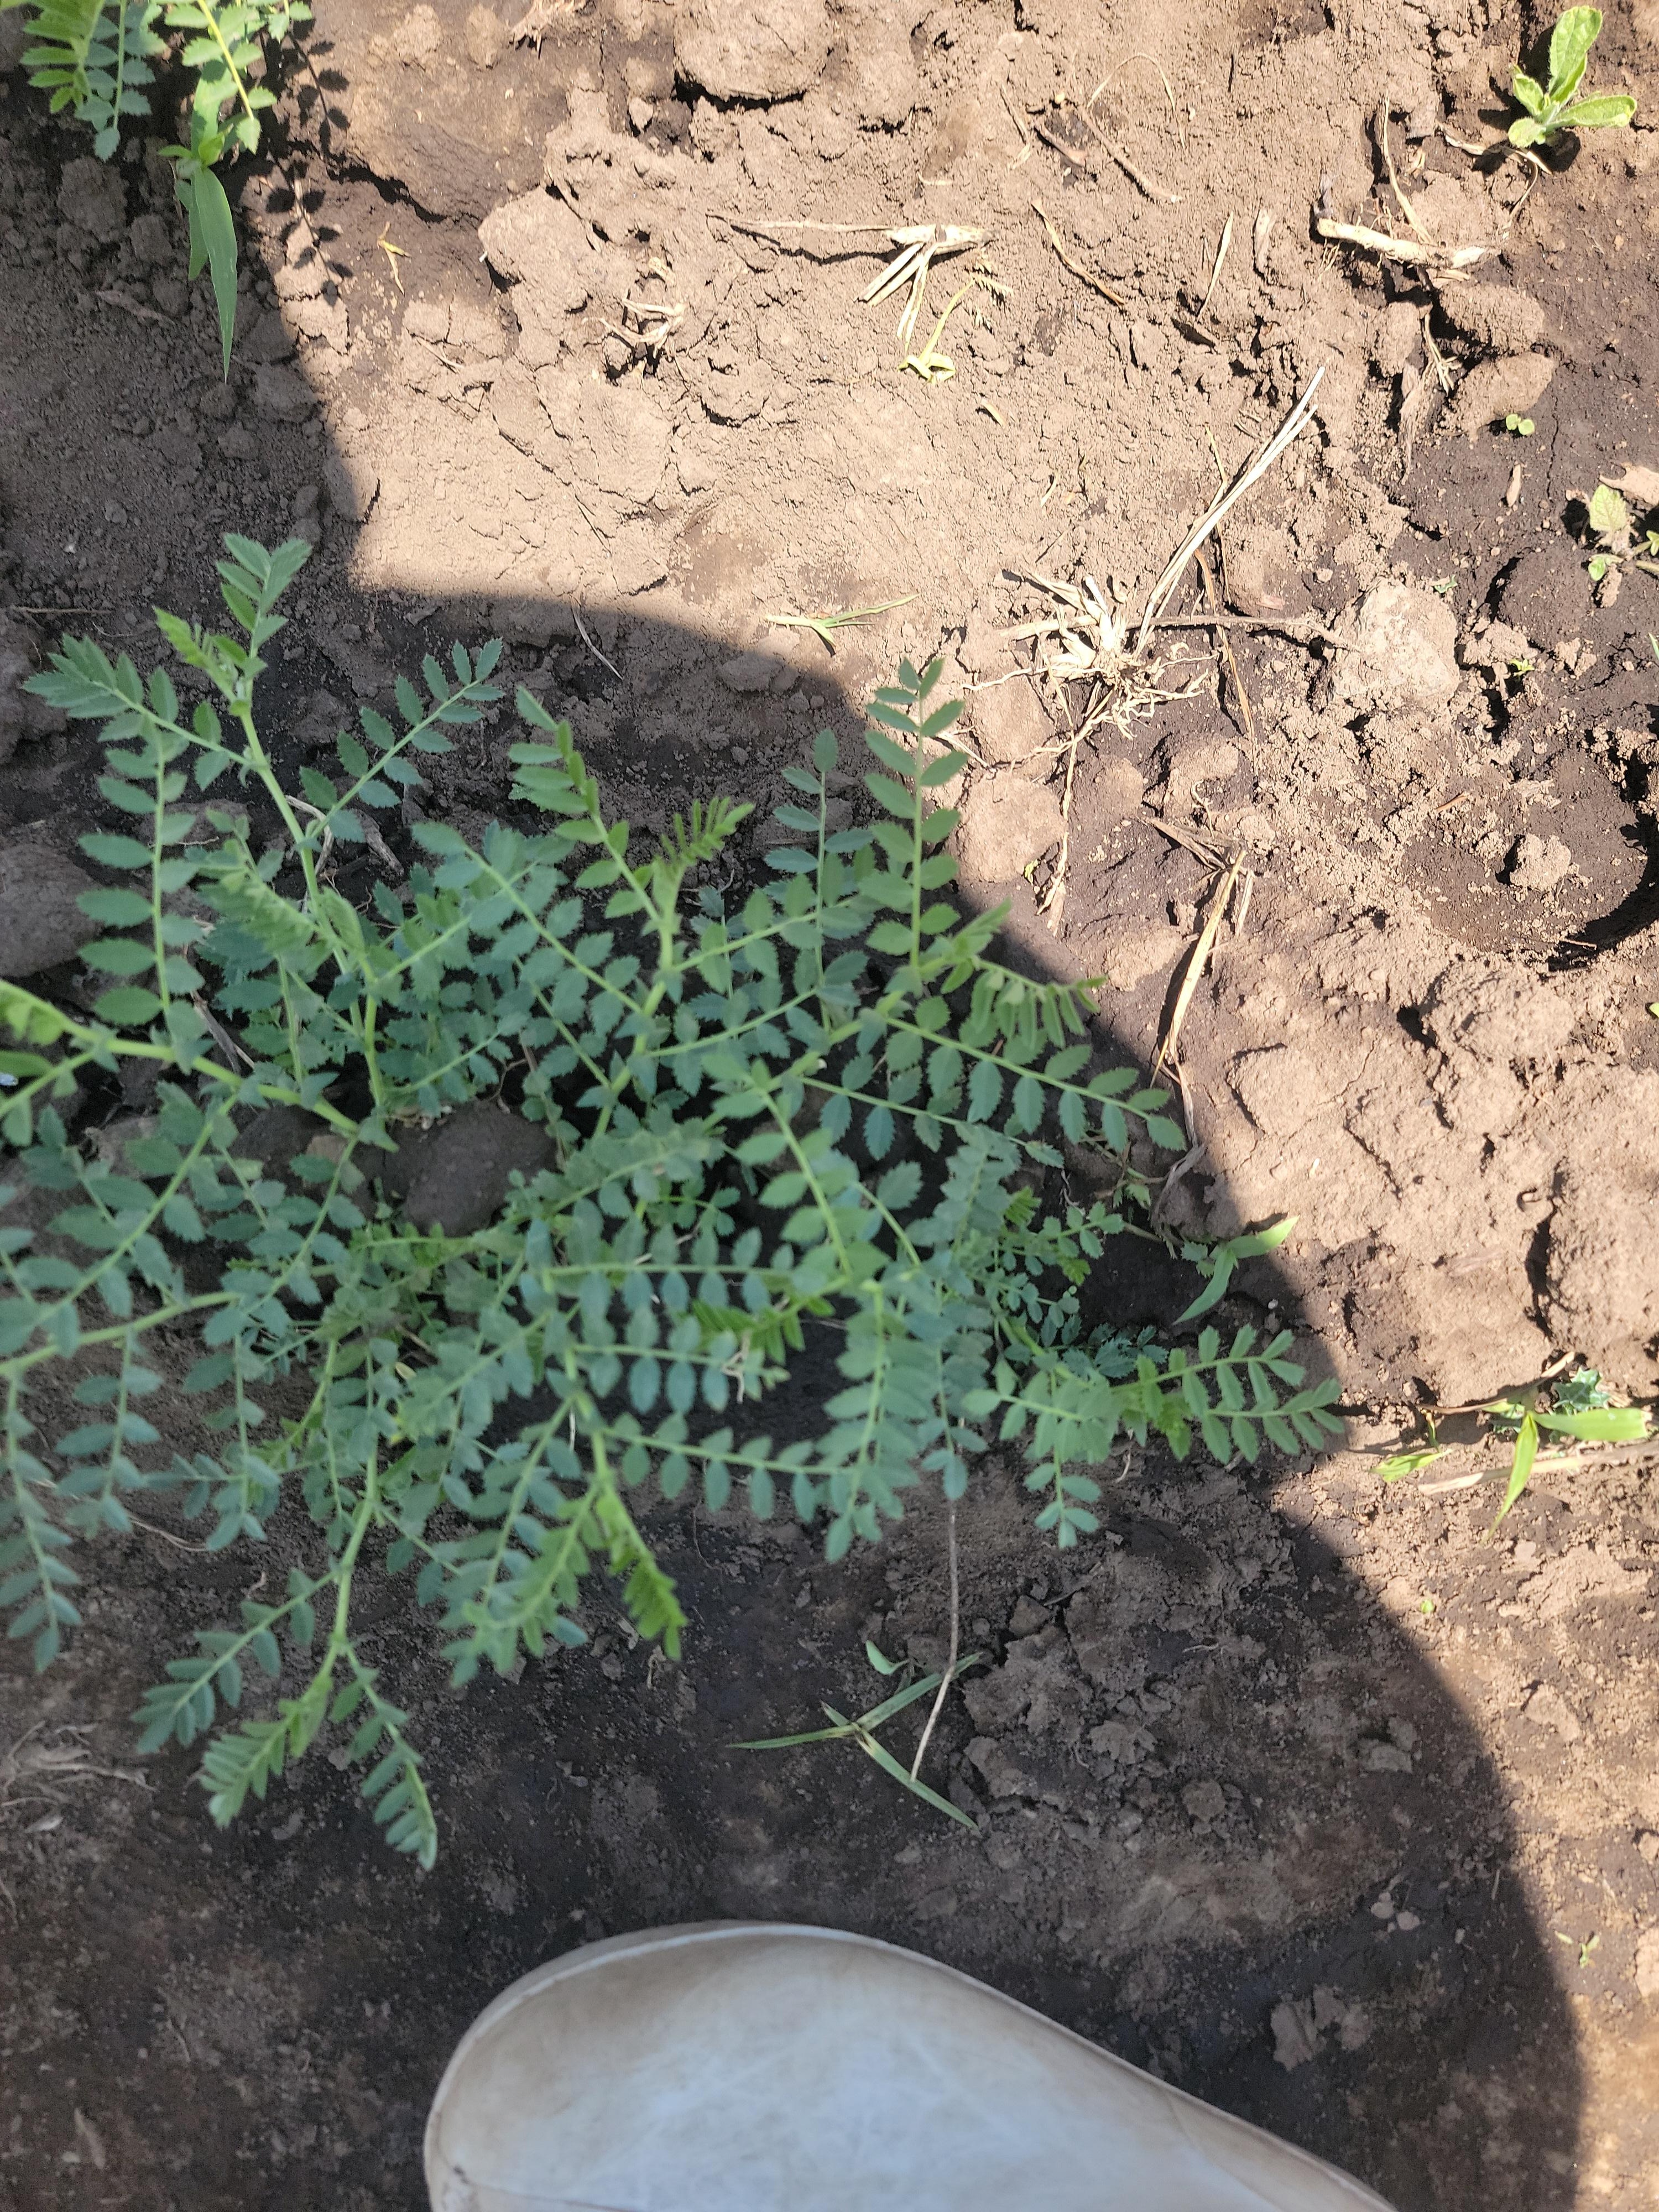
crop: chickpea
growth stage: vegetative
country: Tanzania
